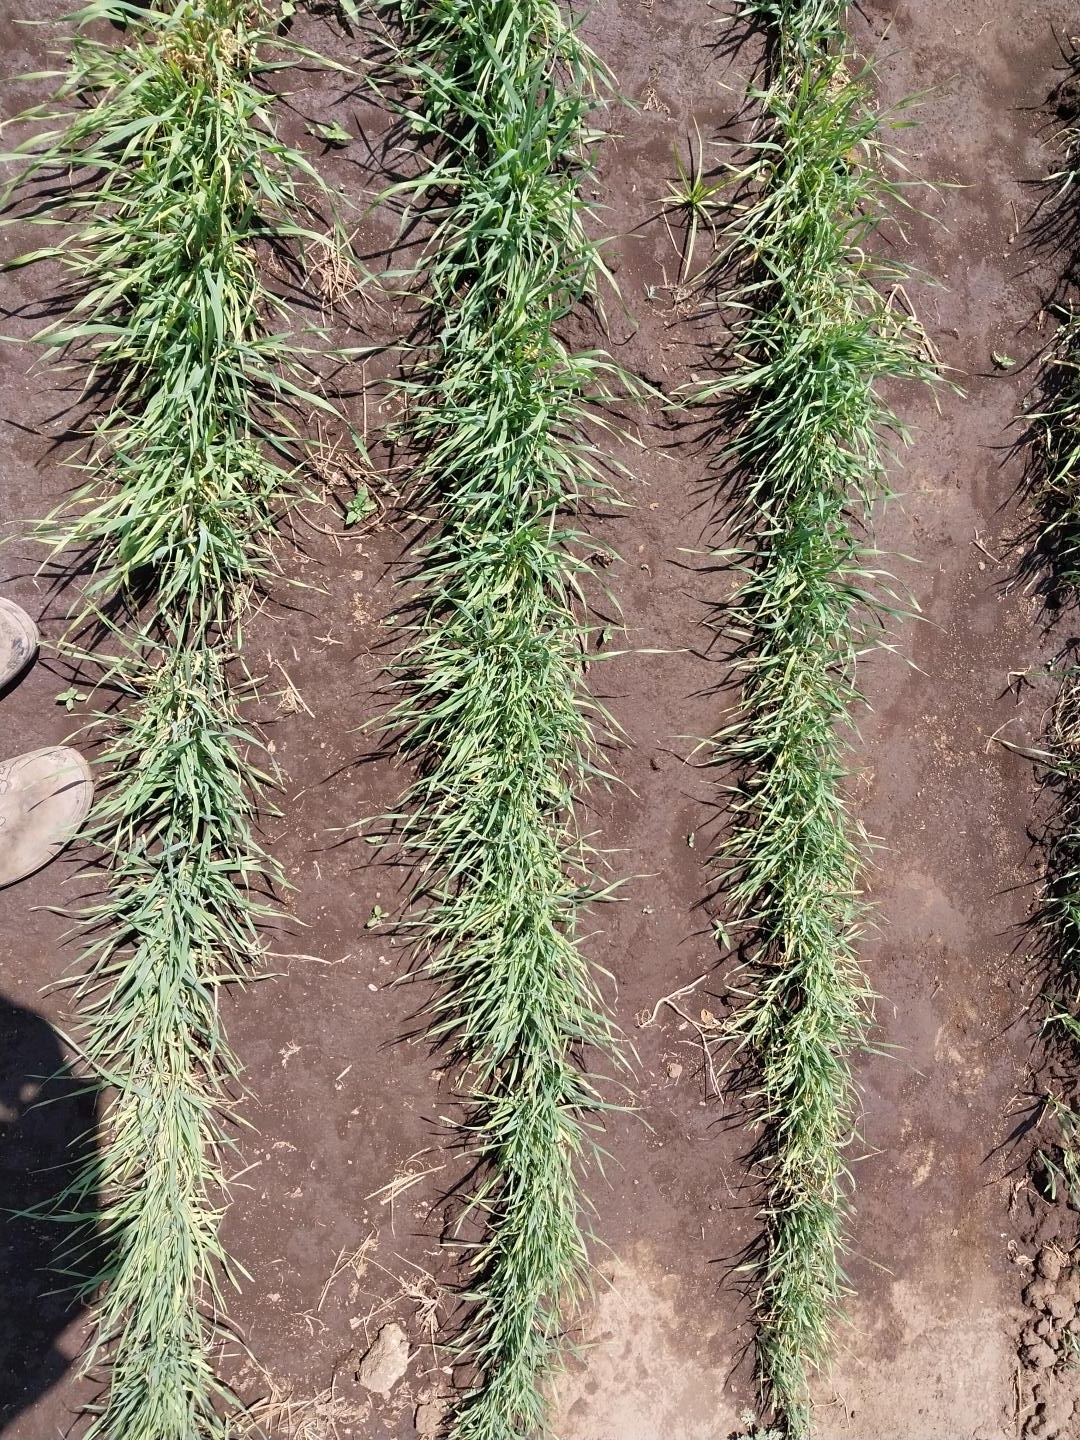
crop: wheat
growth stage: vegetative
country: Tanzania
